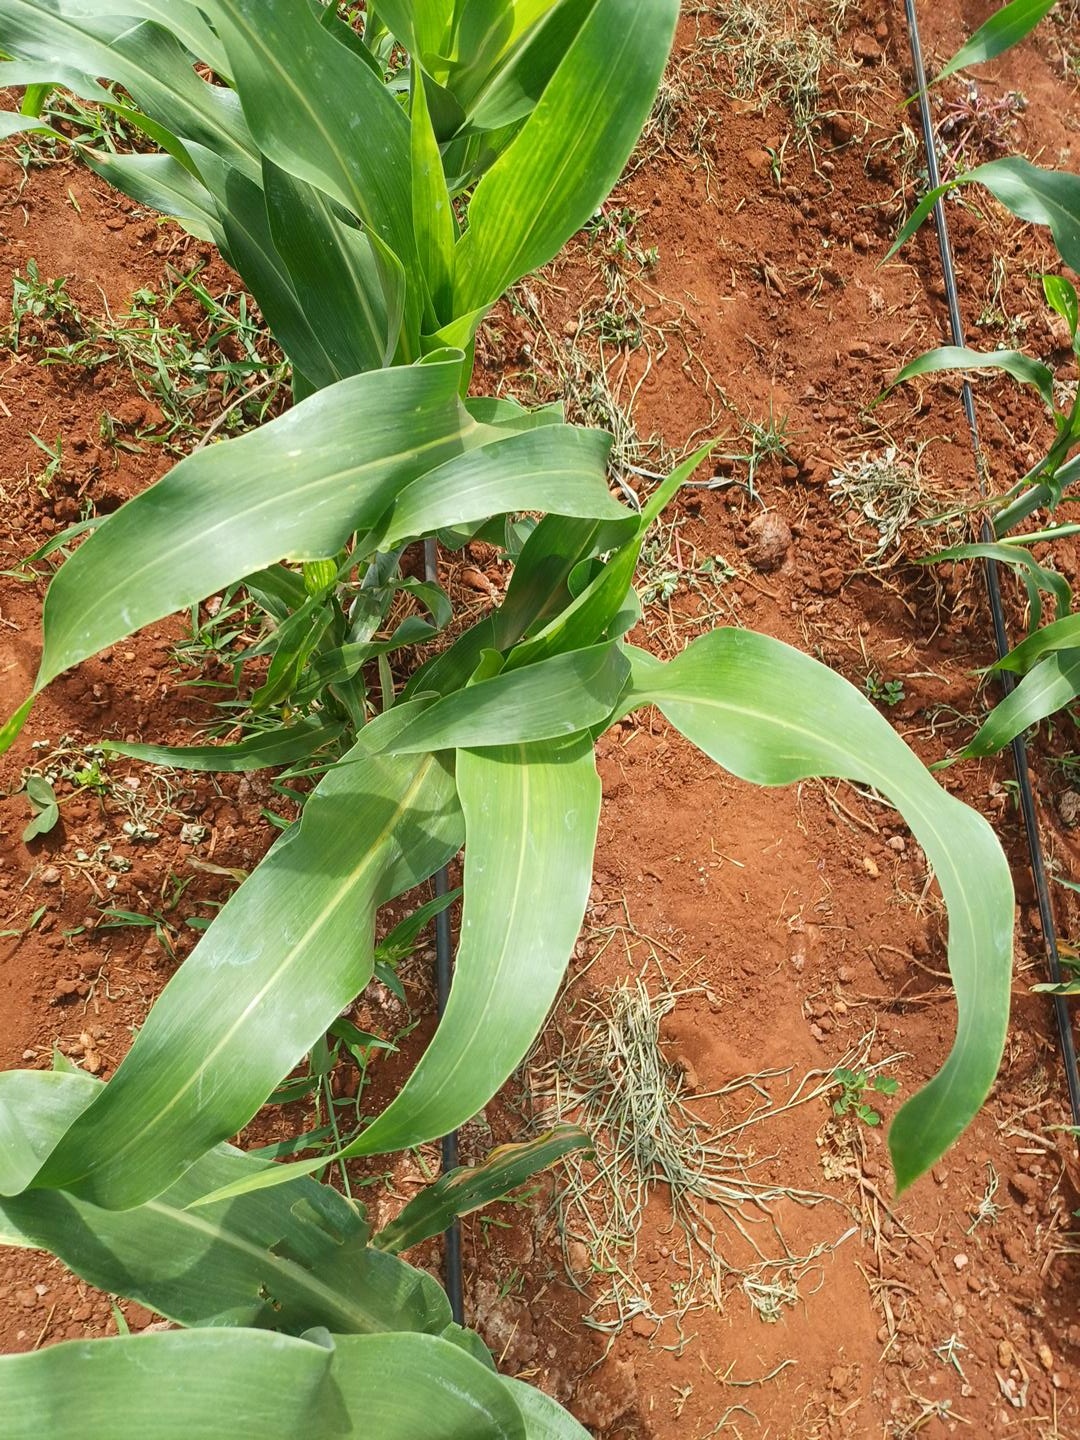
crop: sorghum
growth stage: vegetative
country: Kenya
